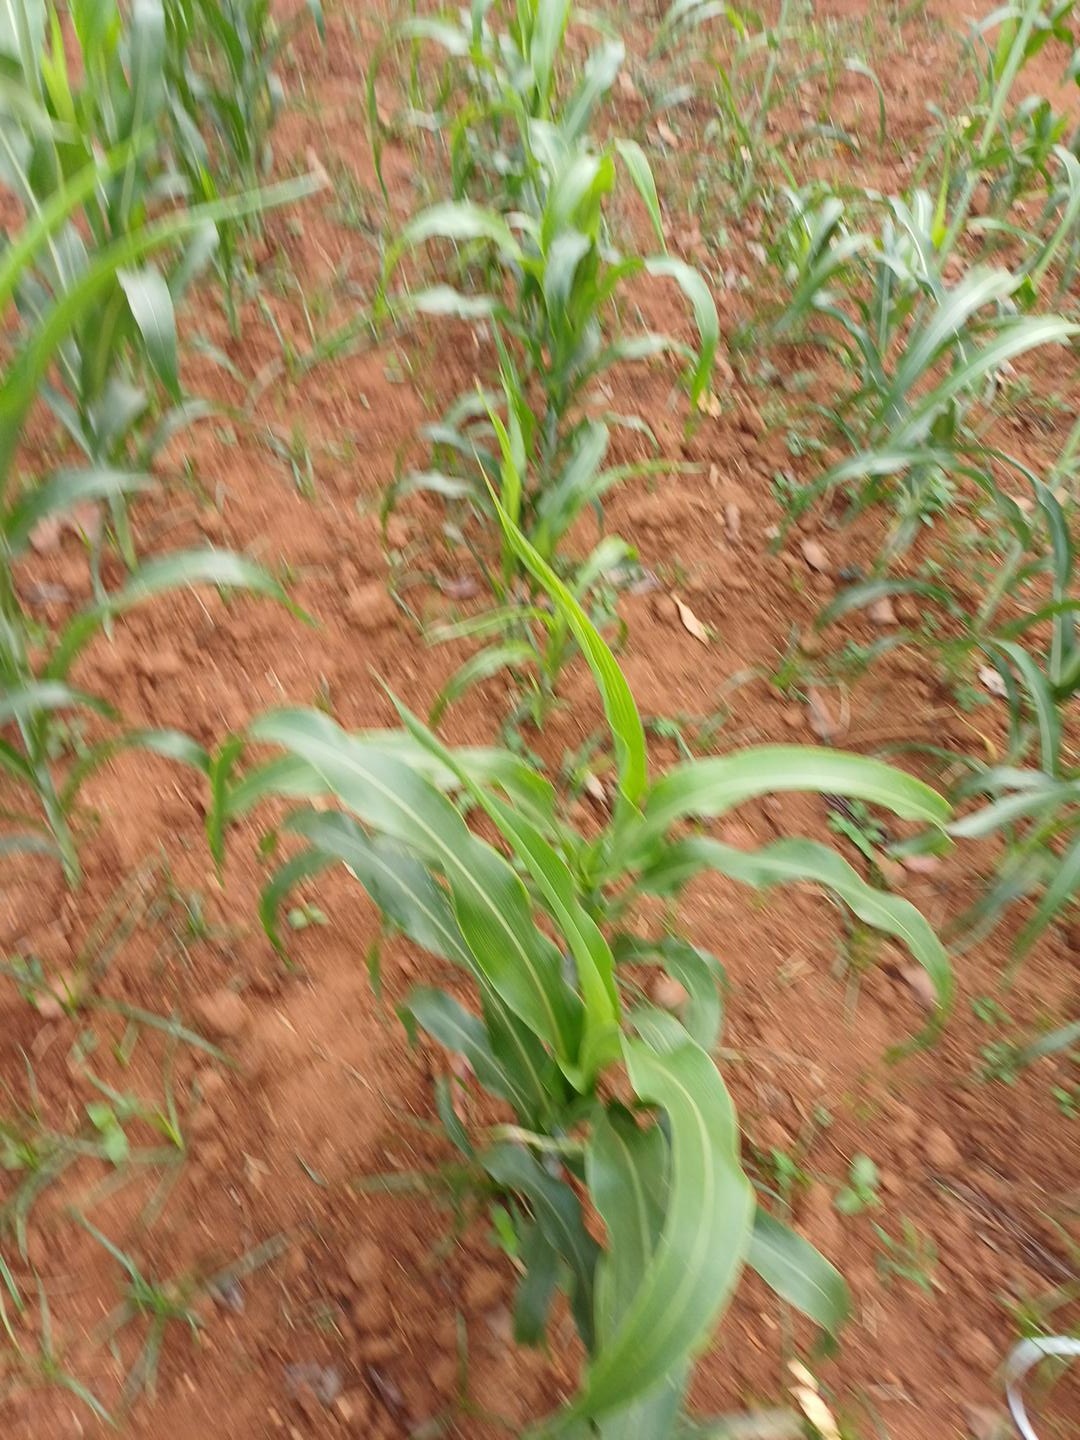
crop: sorghum
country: Kenya
